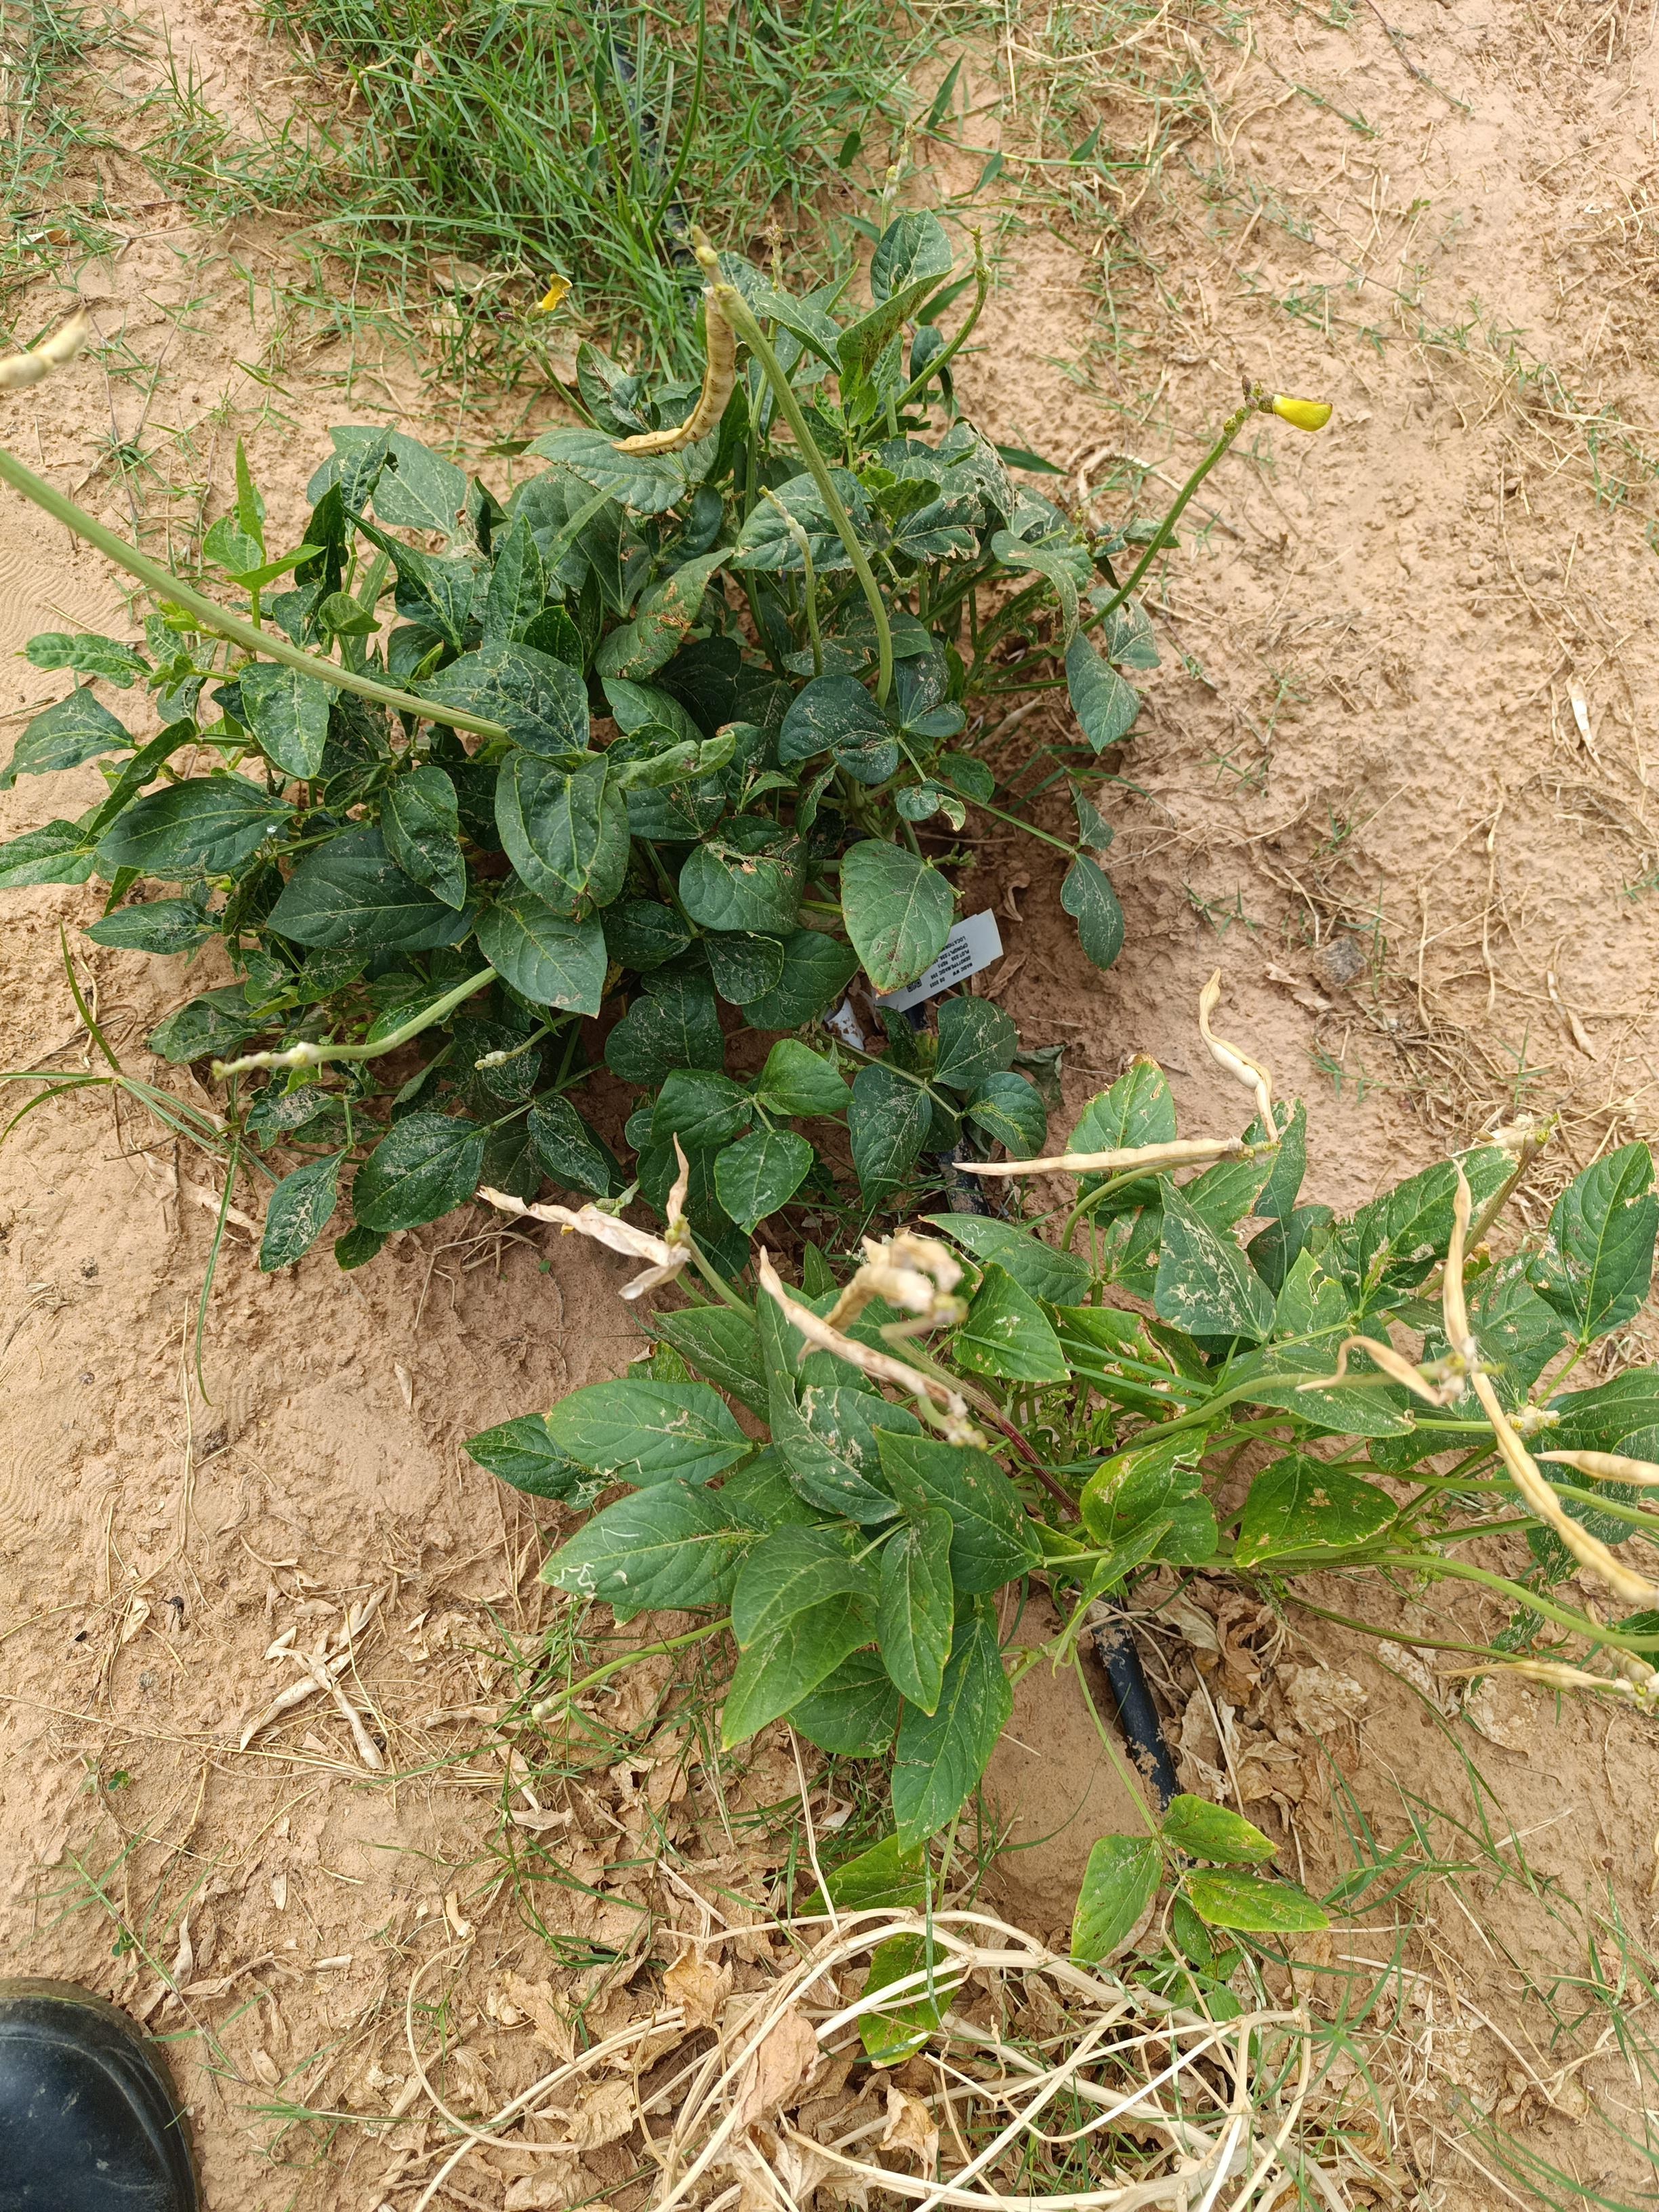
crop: cowpea
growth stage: development pod
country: Nigeria
